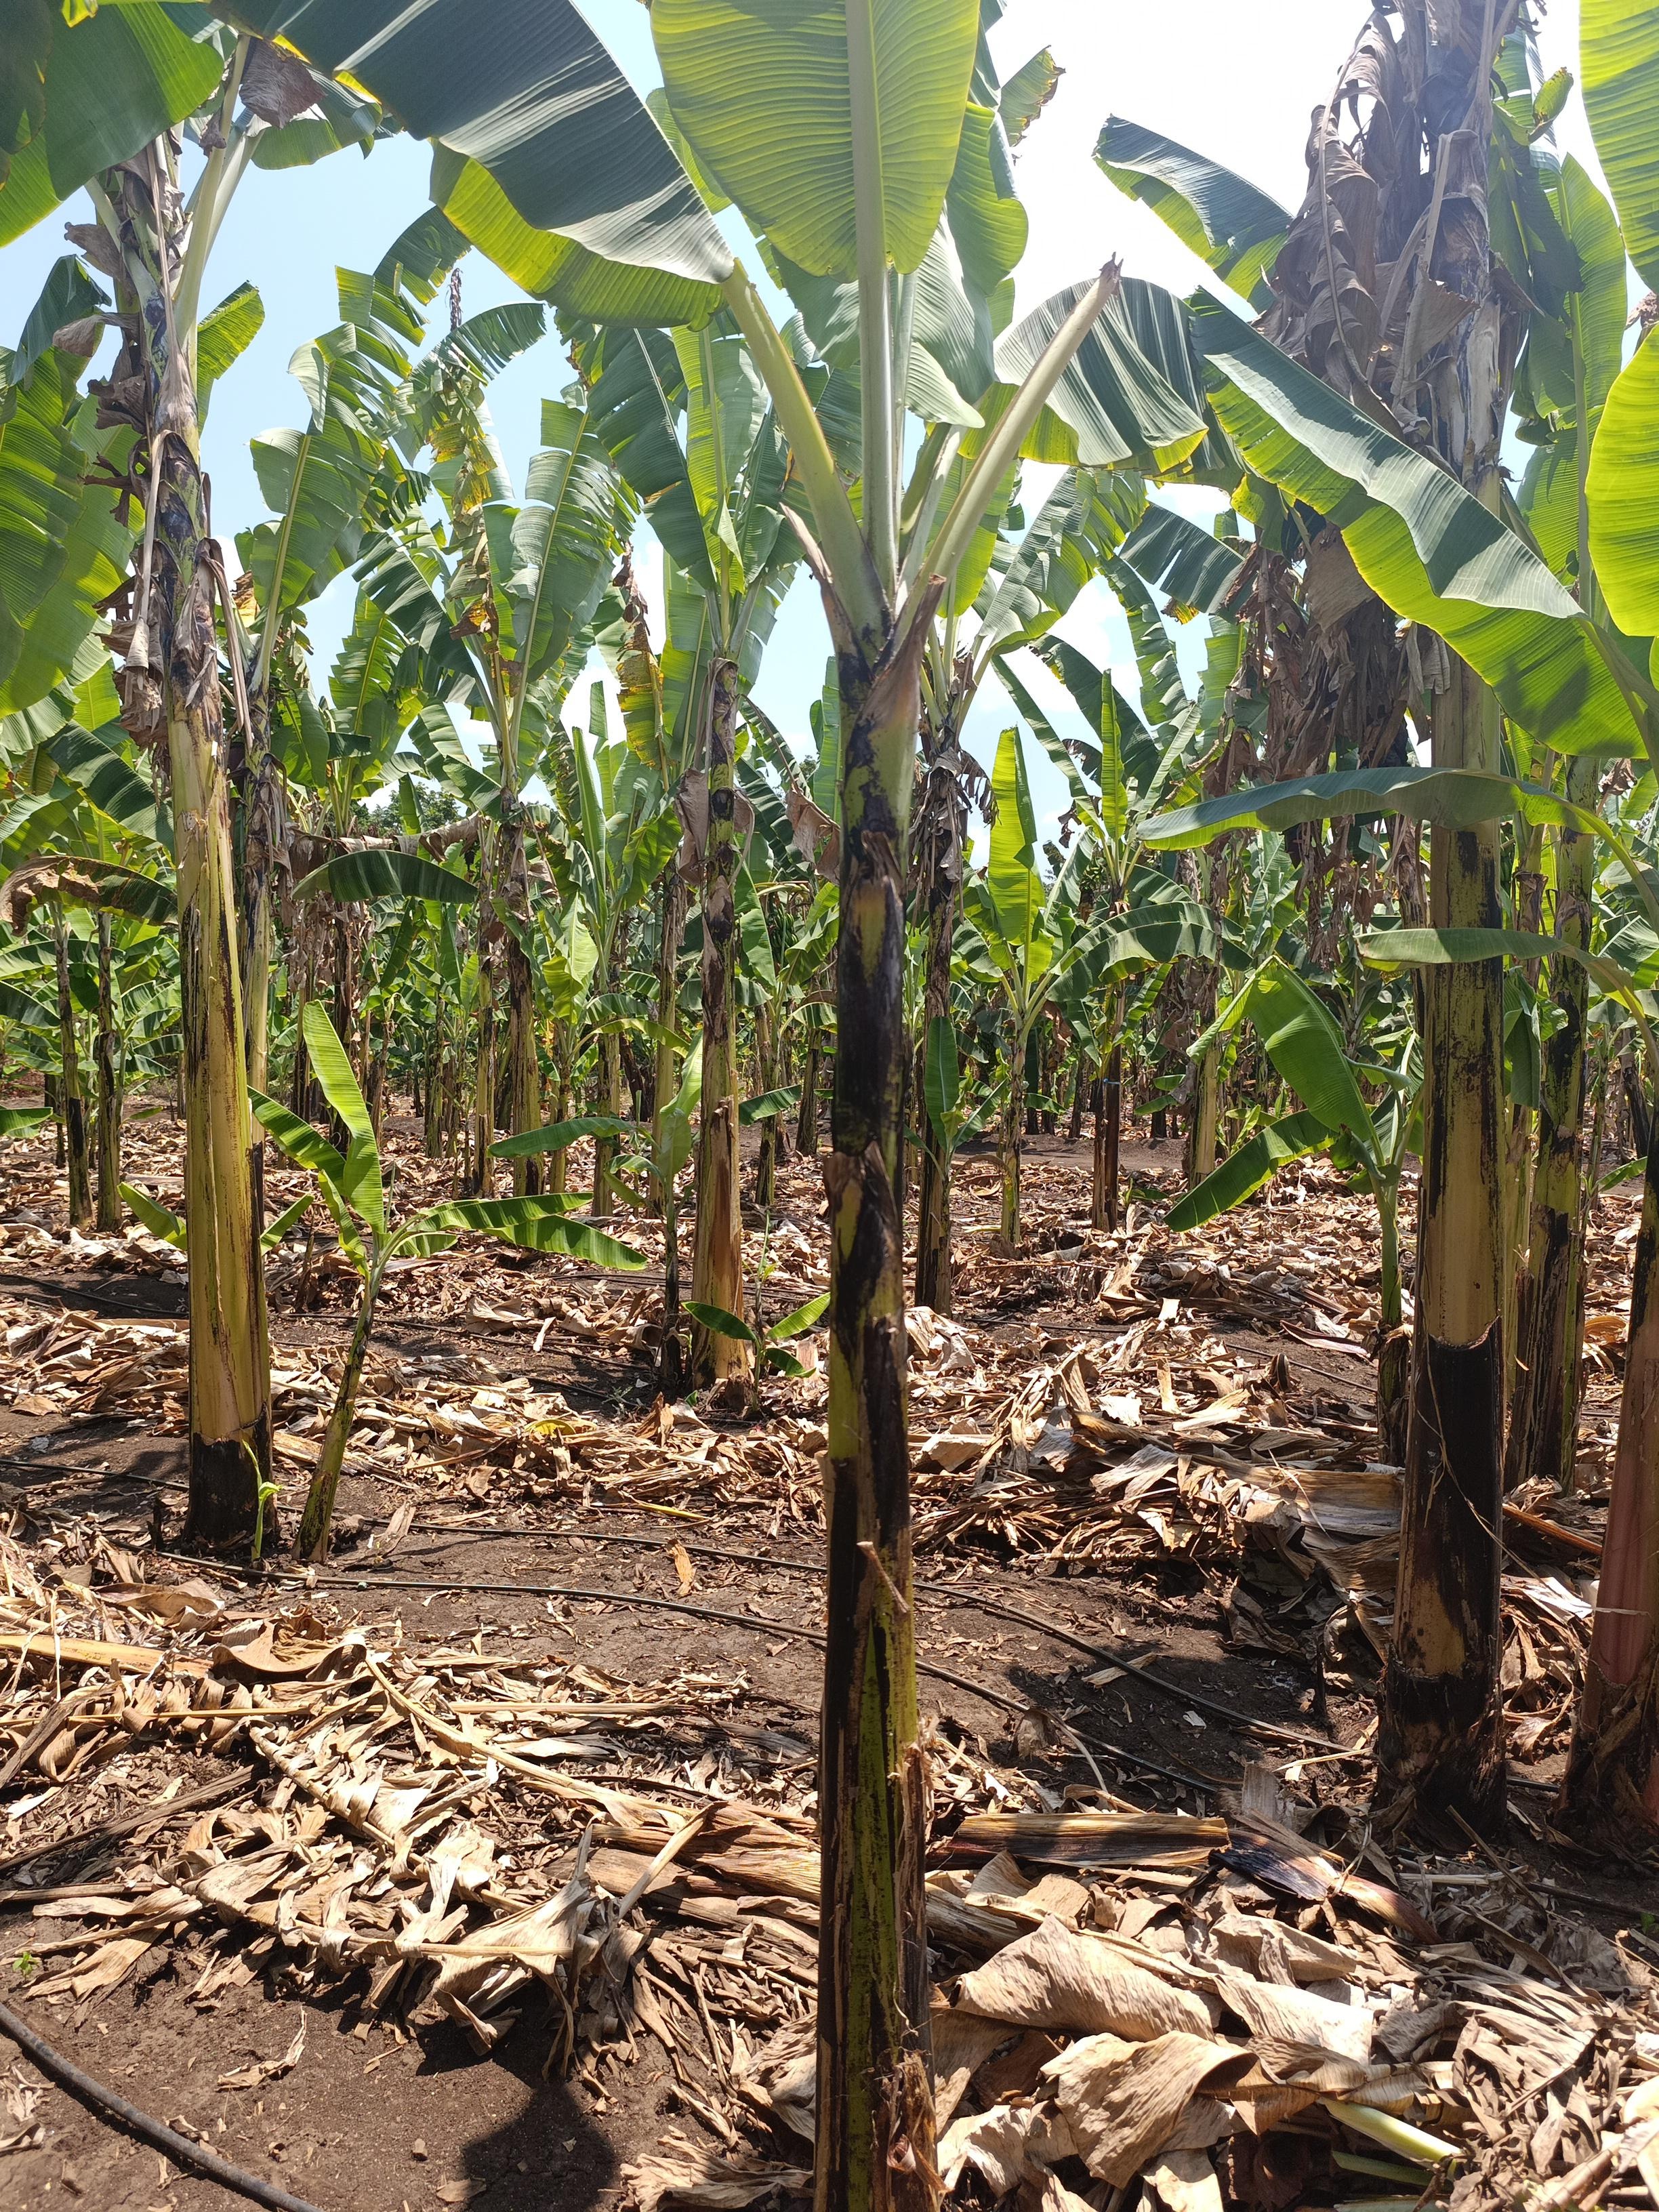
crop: banana
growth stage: vegetative
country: Tanzania
